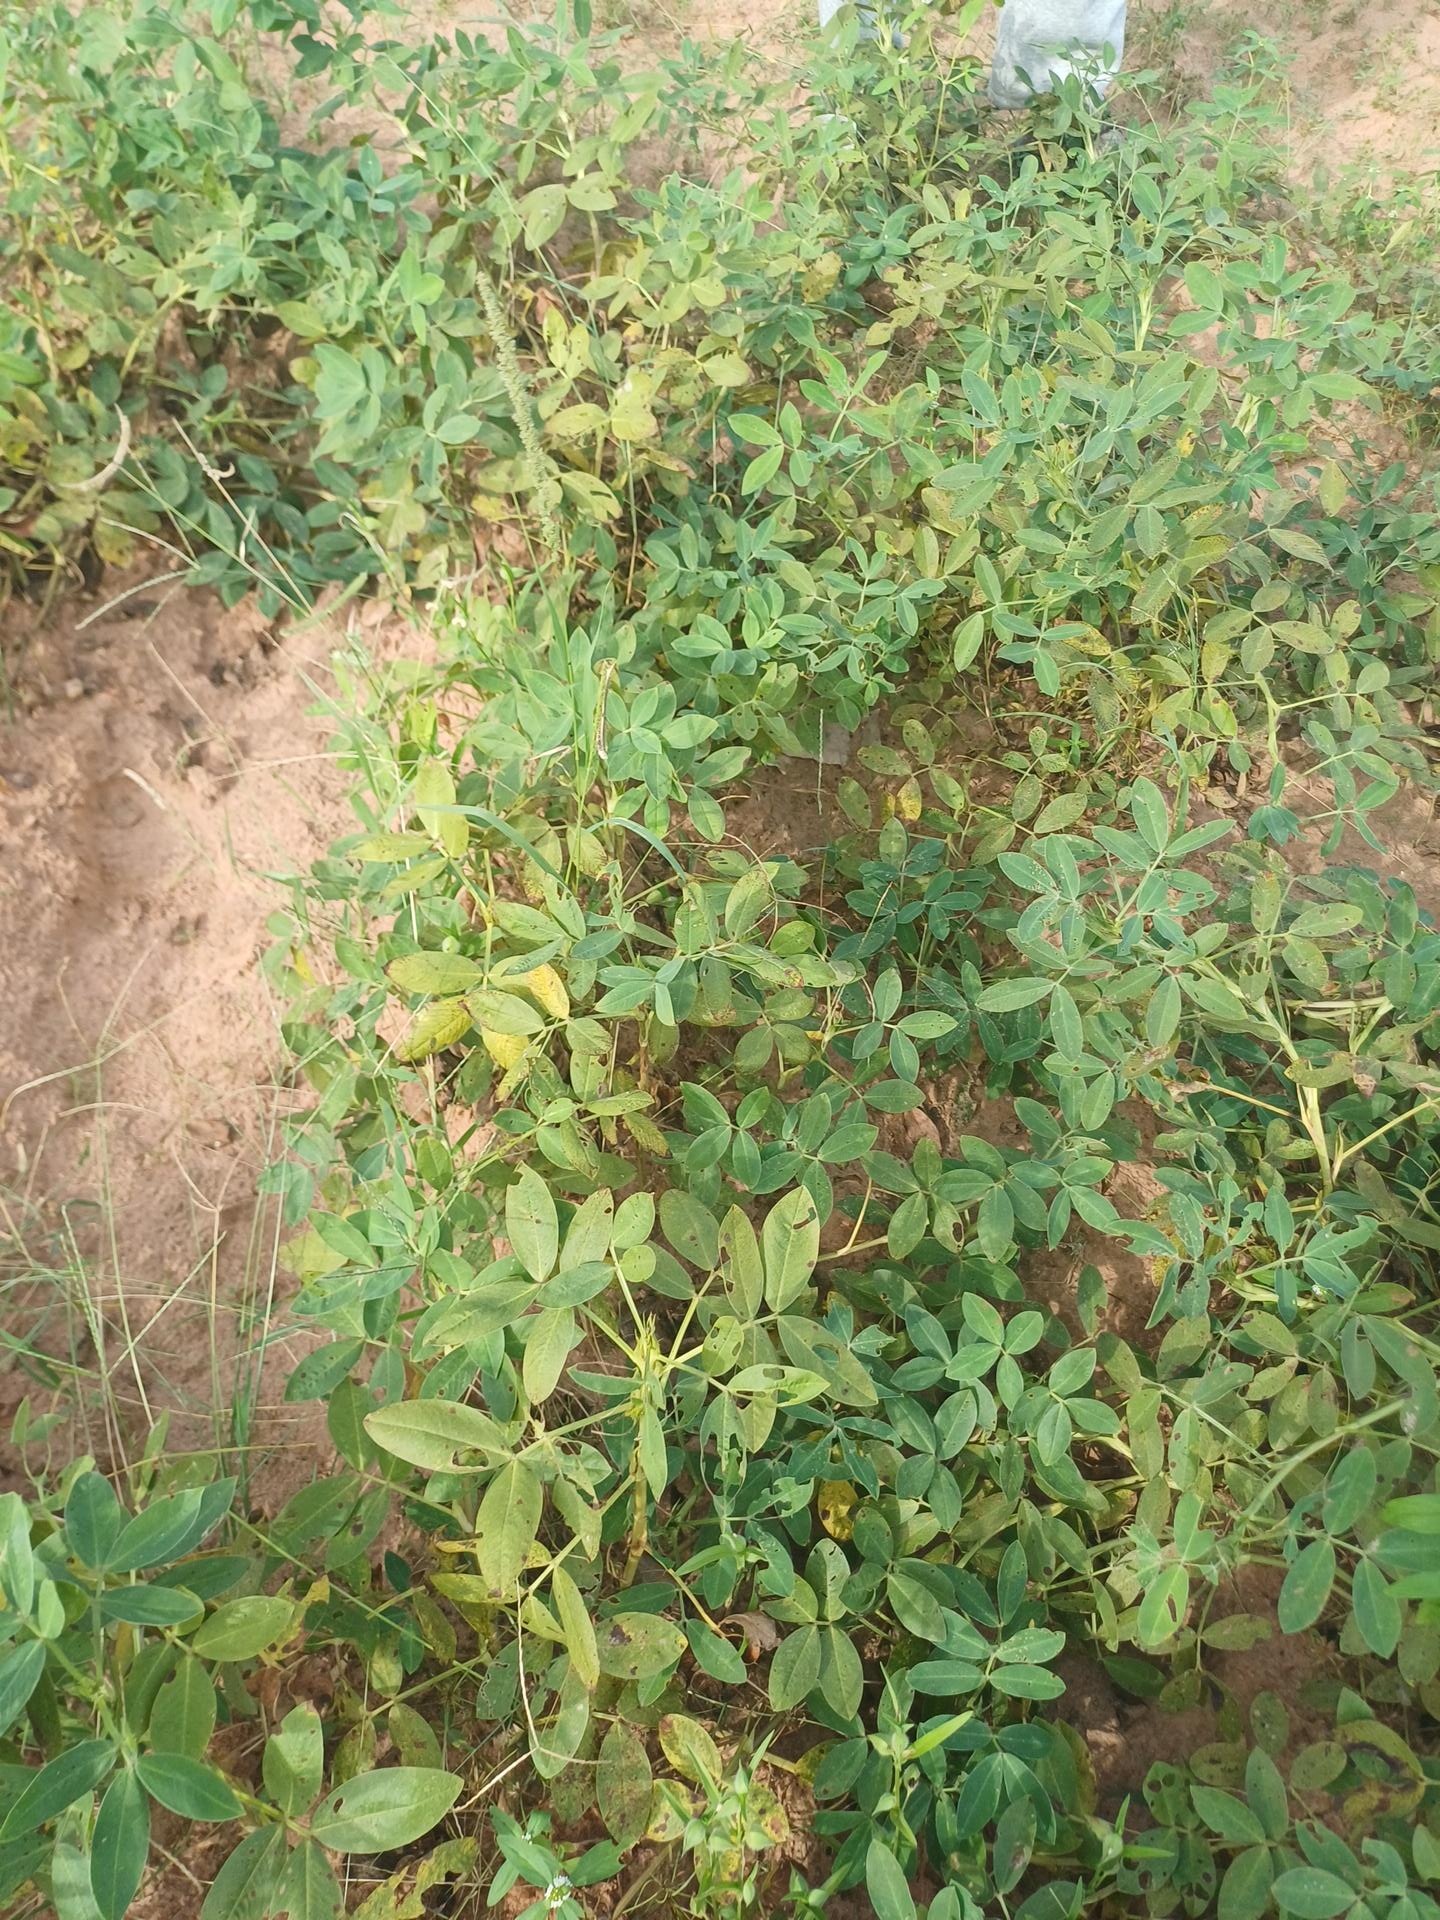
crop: groundnut
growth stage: flowering
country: Senegal
